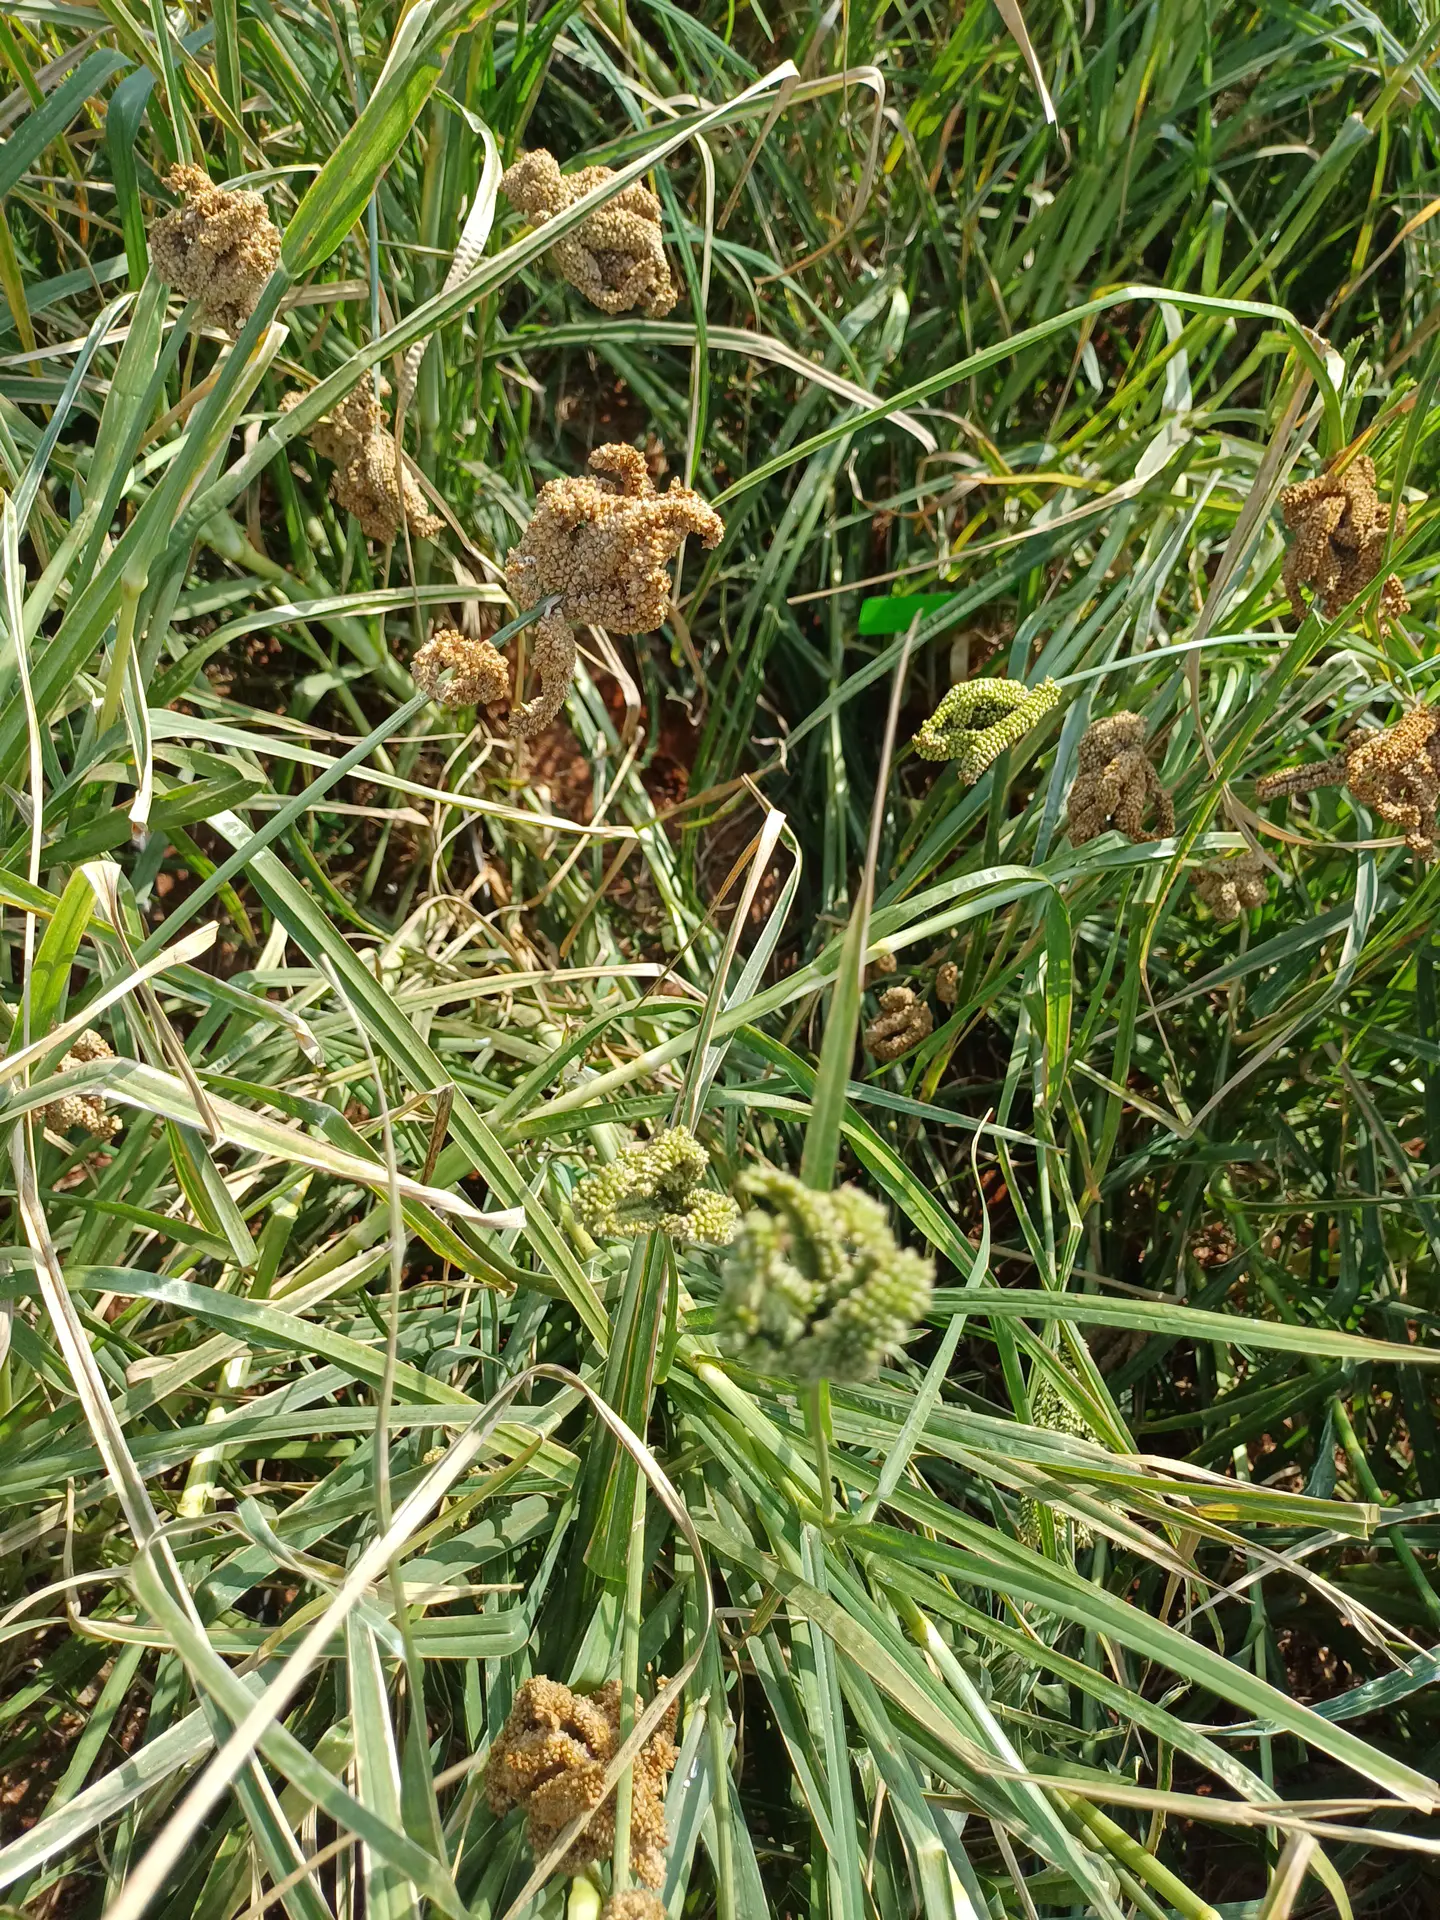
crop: finger millet
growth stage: filling grain
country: Kenya
